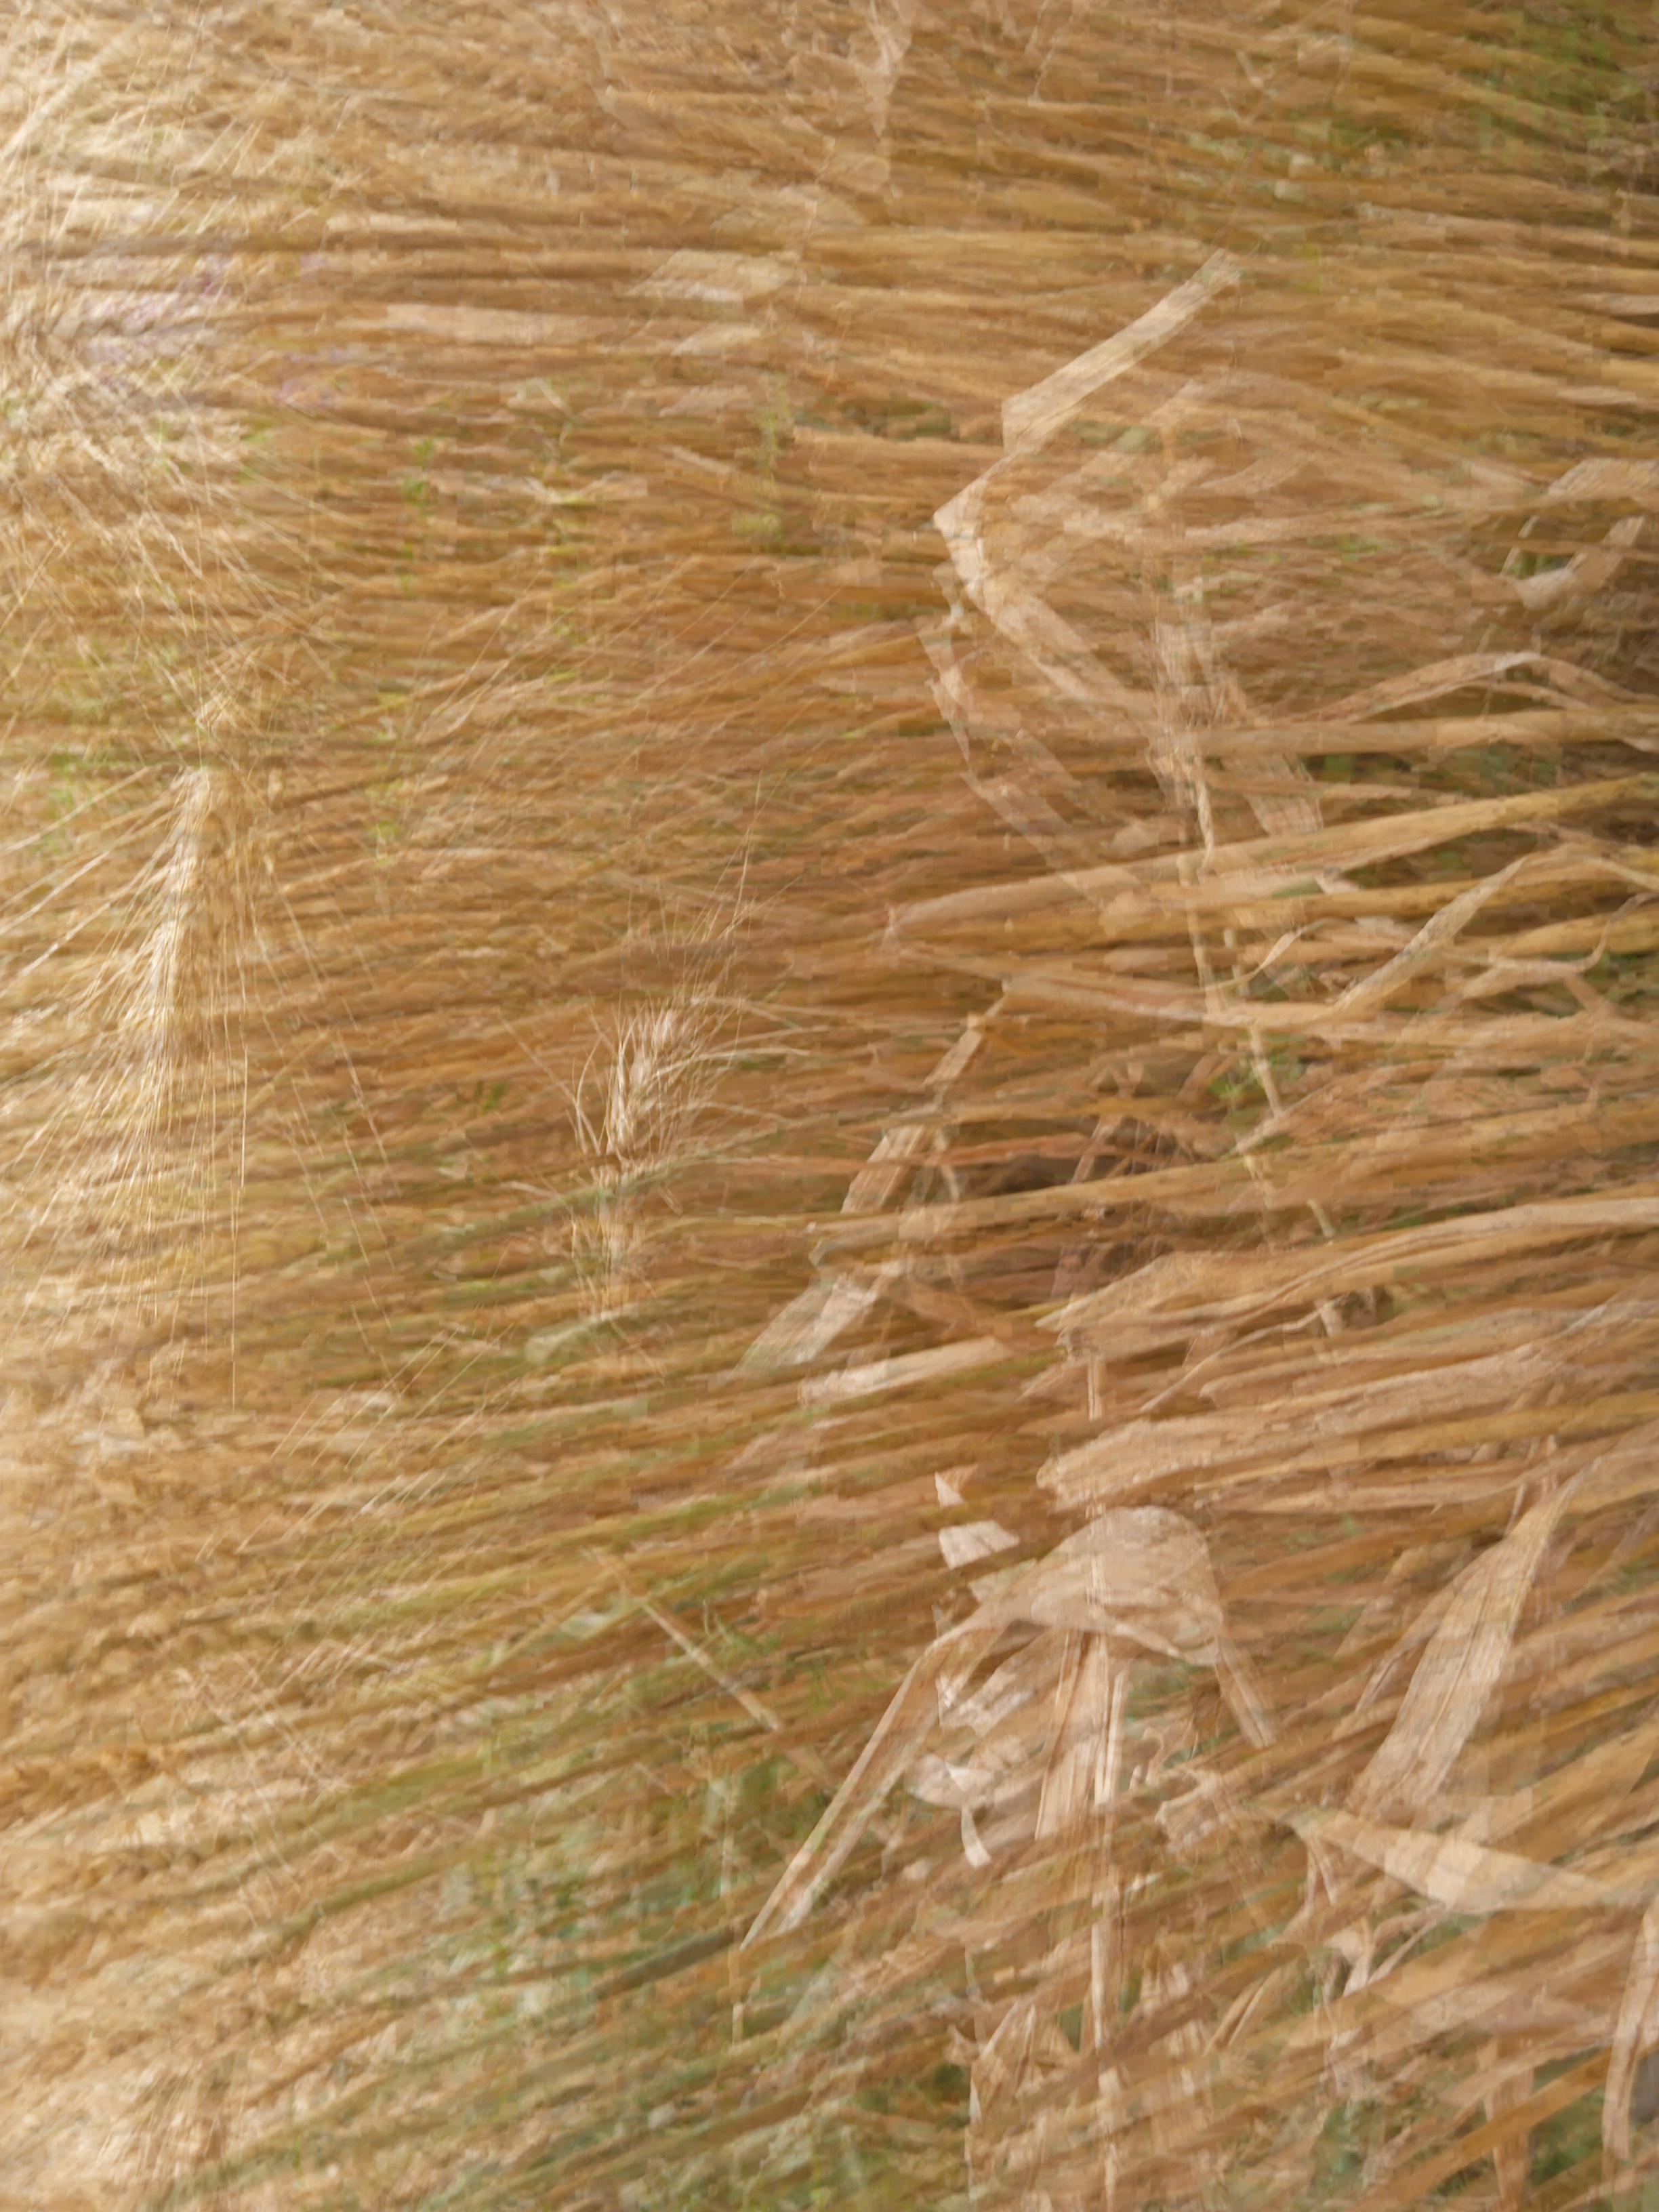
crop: wheat
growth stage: maturity
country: Kenya
